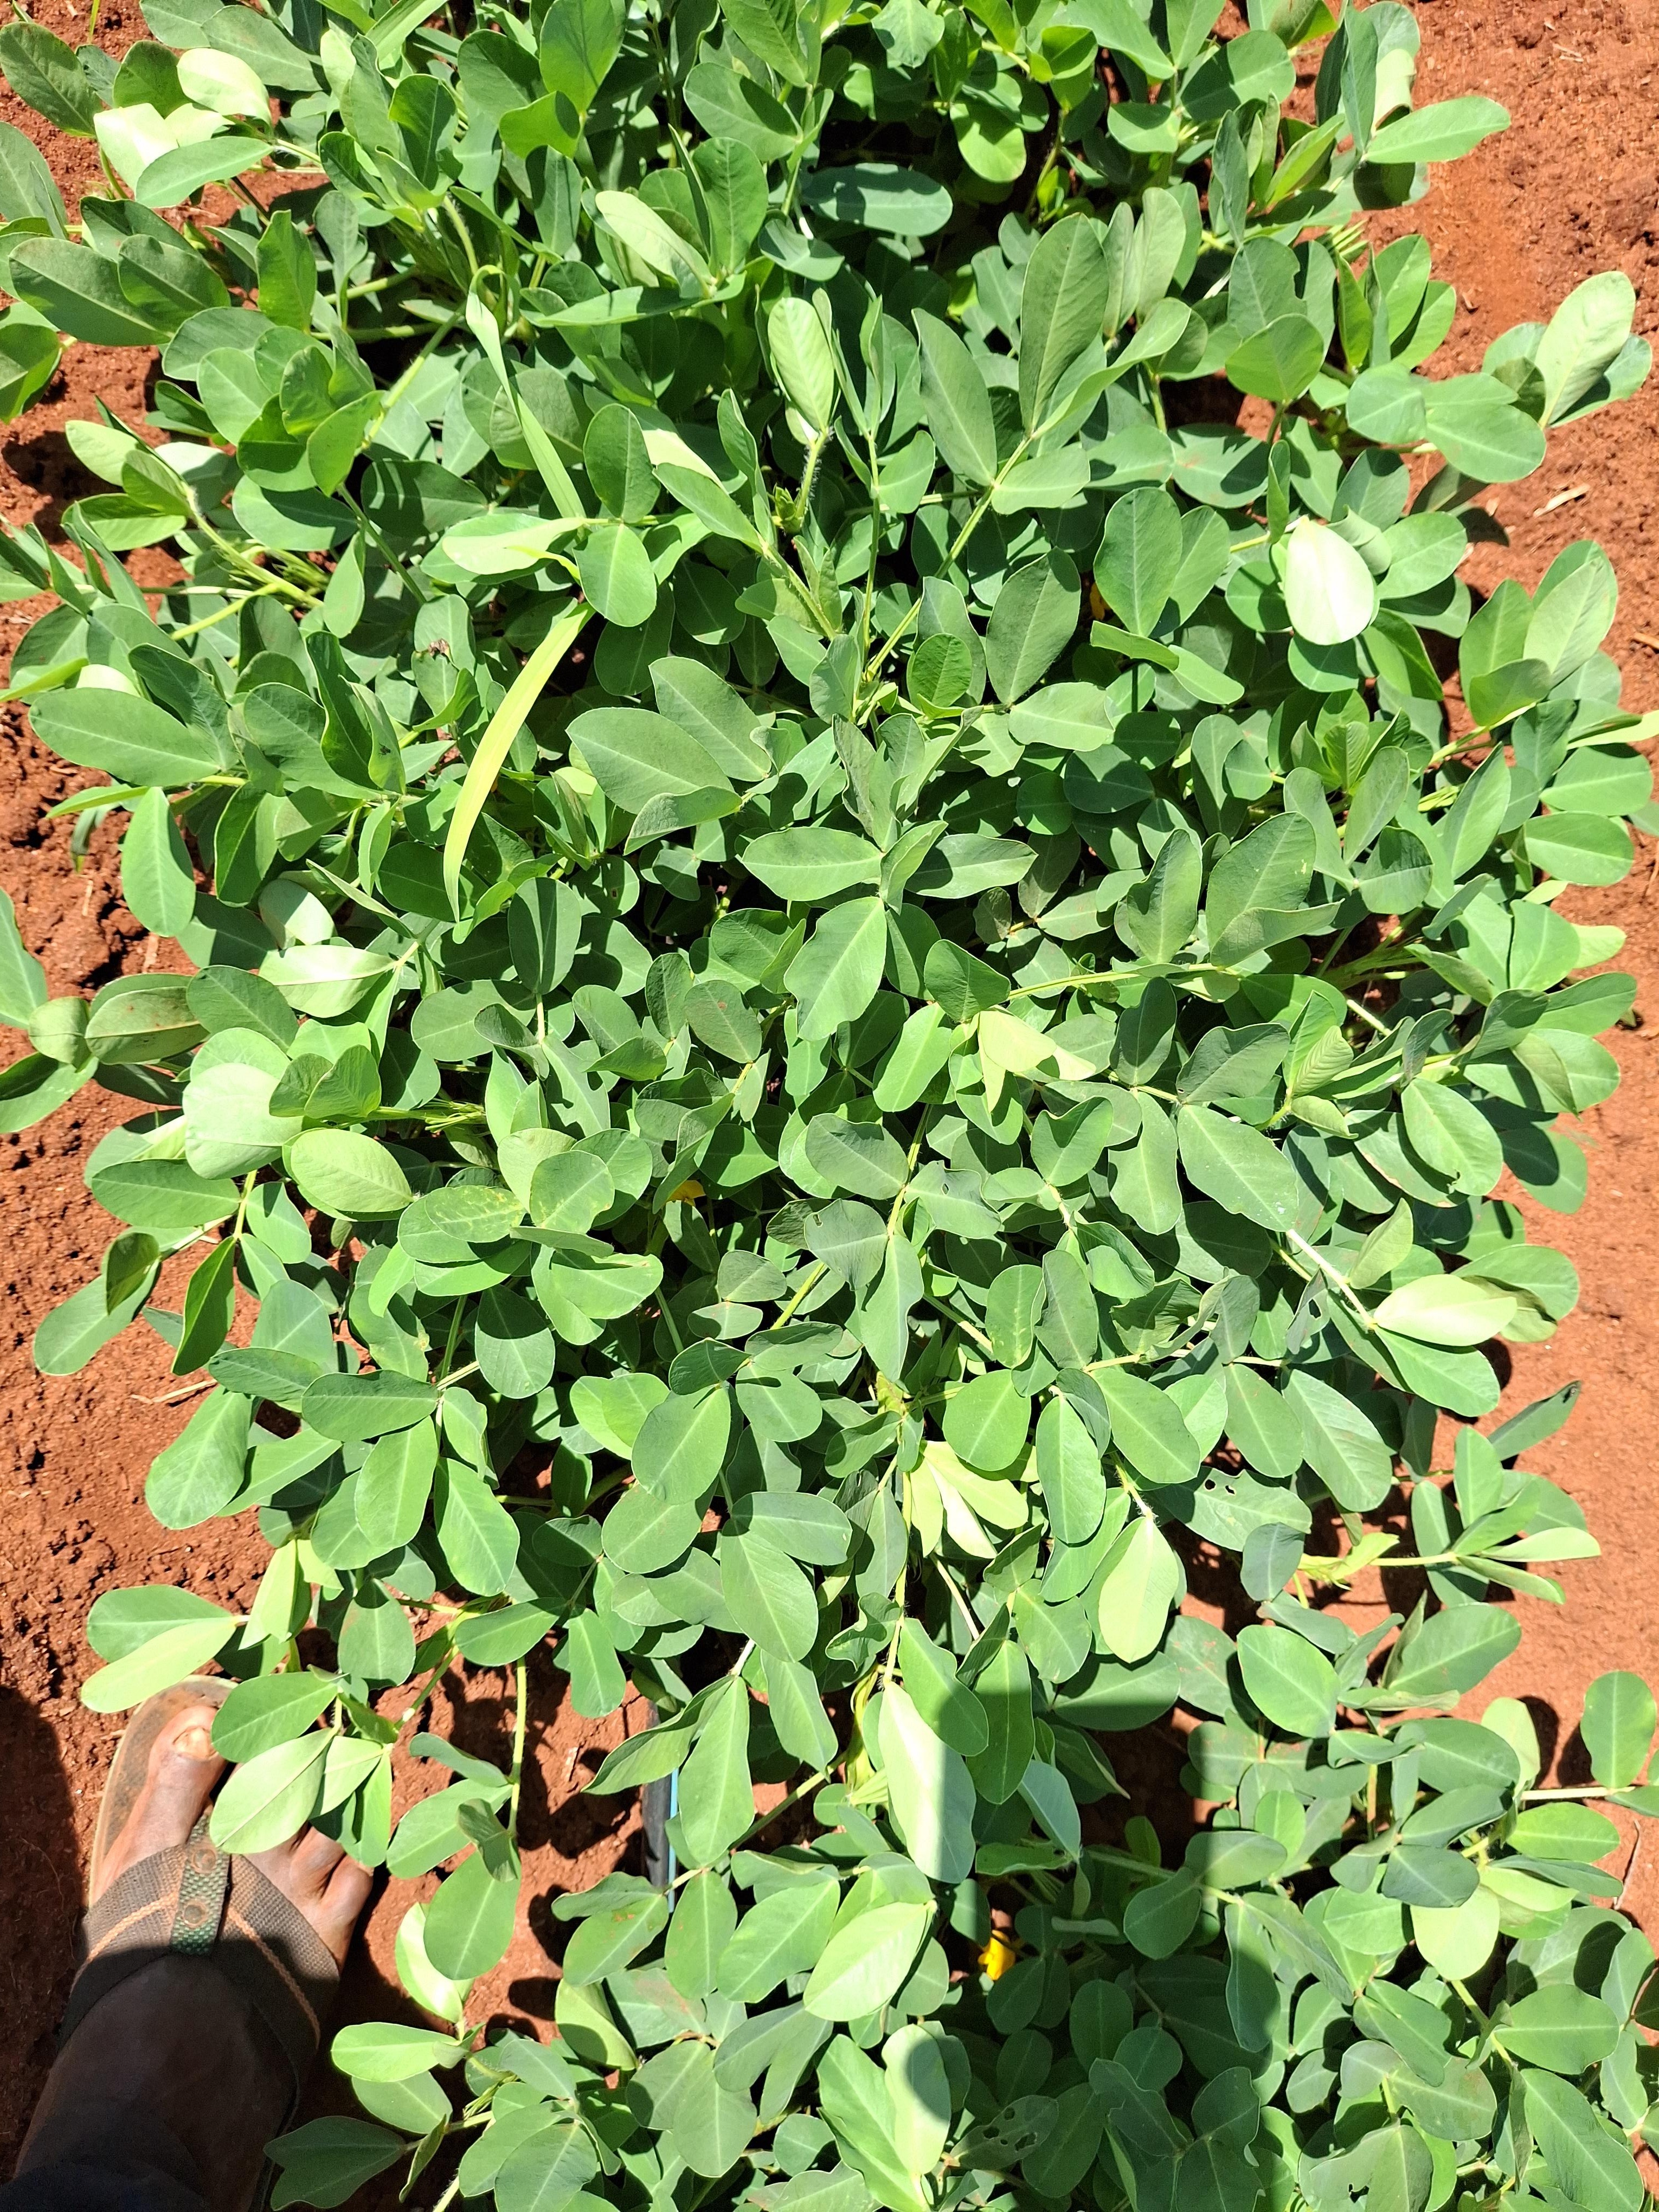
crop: groundnut
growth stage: flowering
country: Kenya
